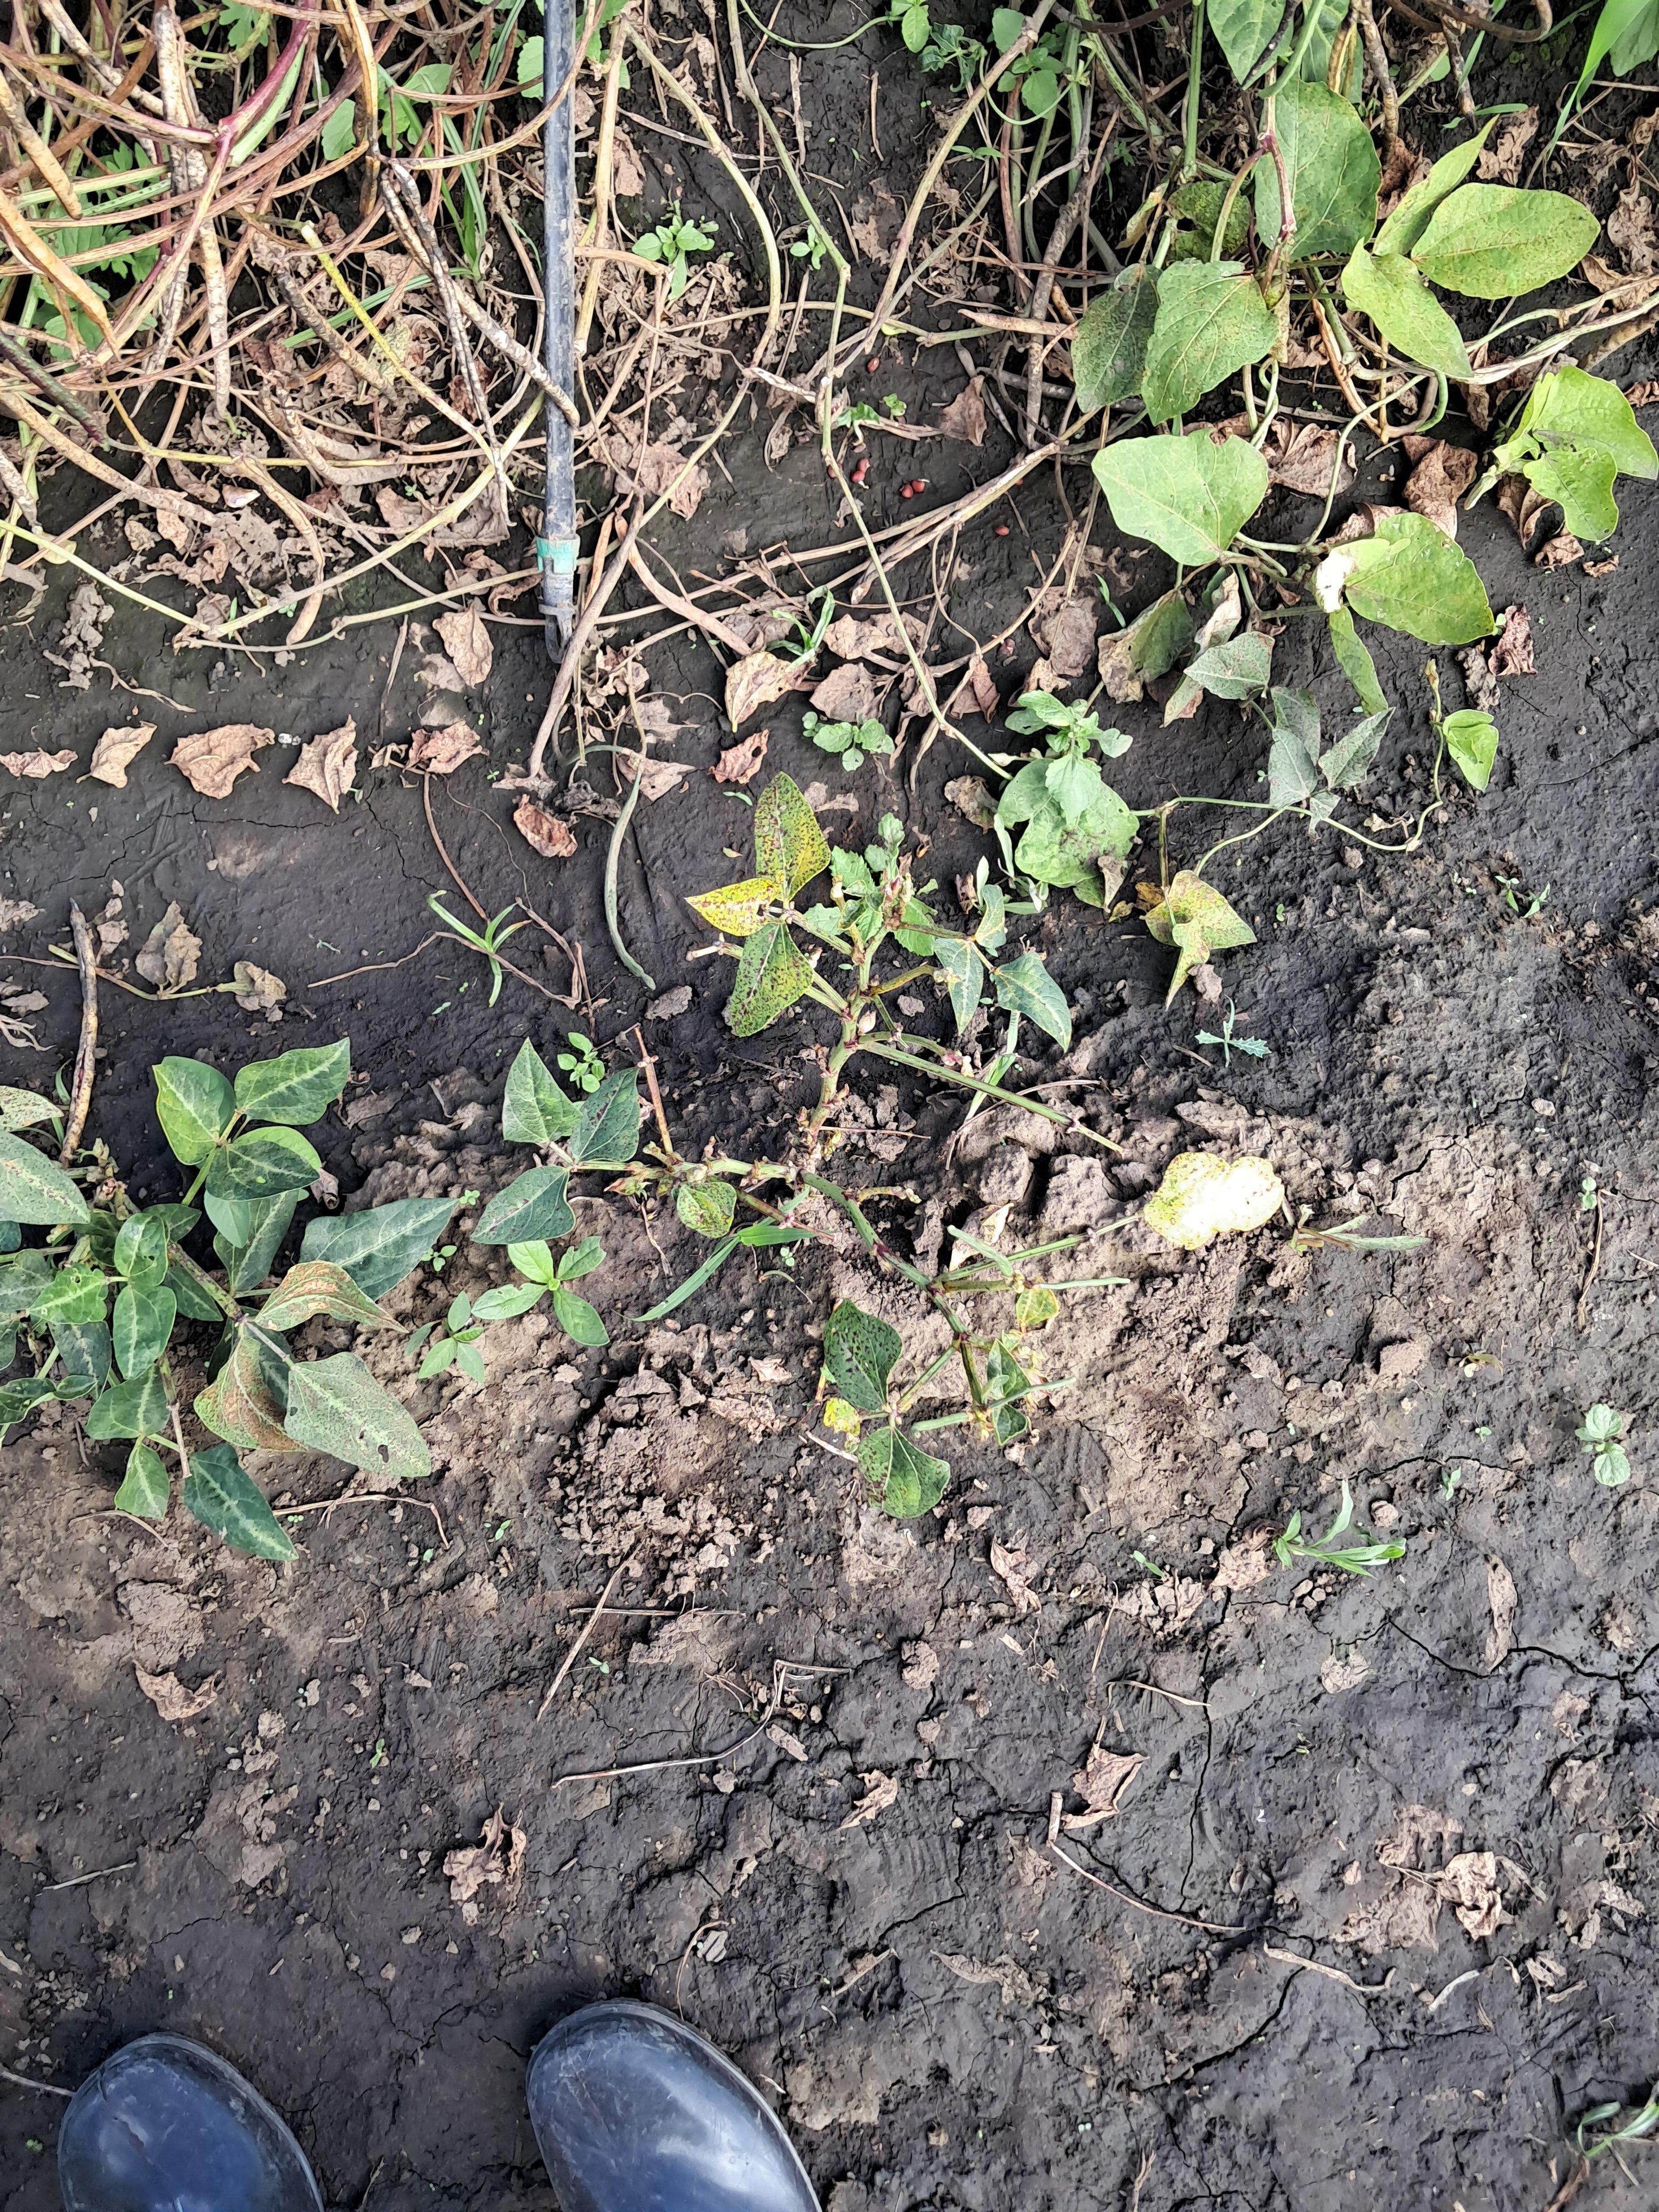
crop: cowpea
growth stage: development pod
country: Tanzania
